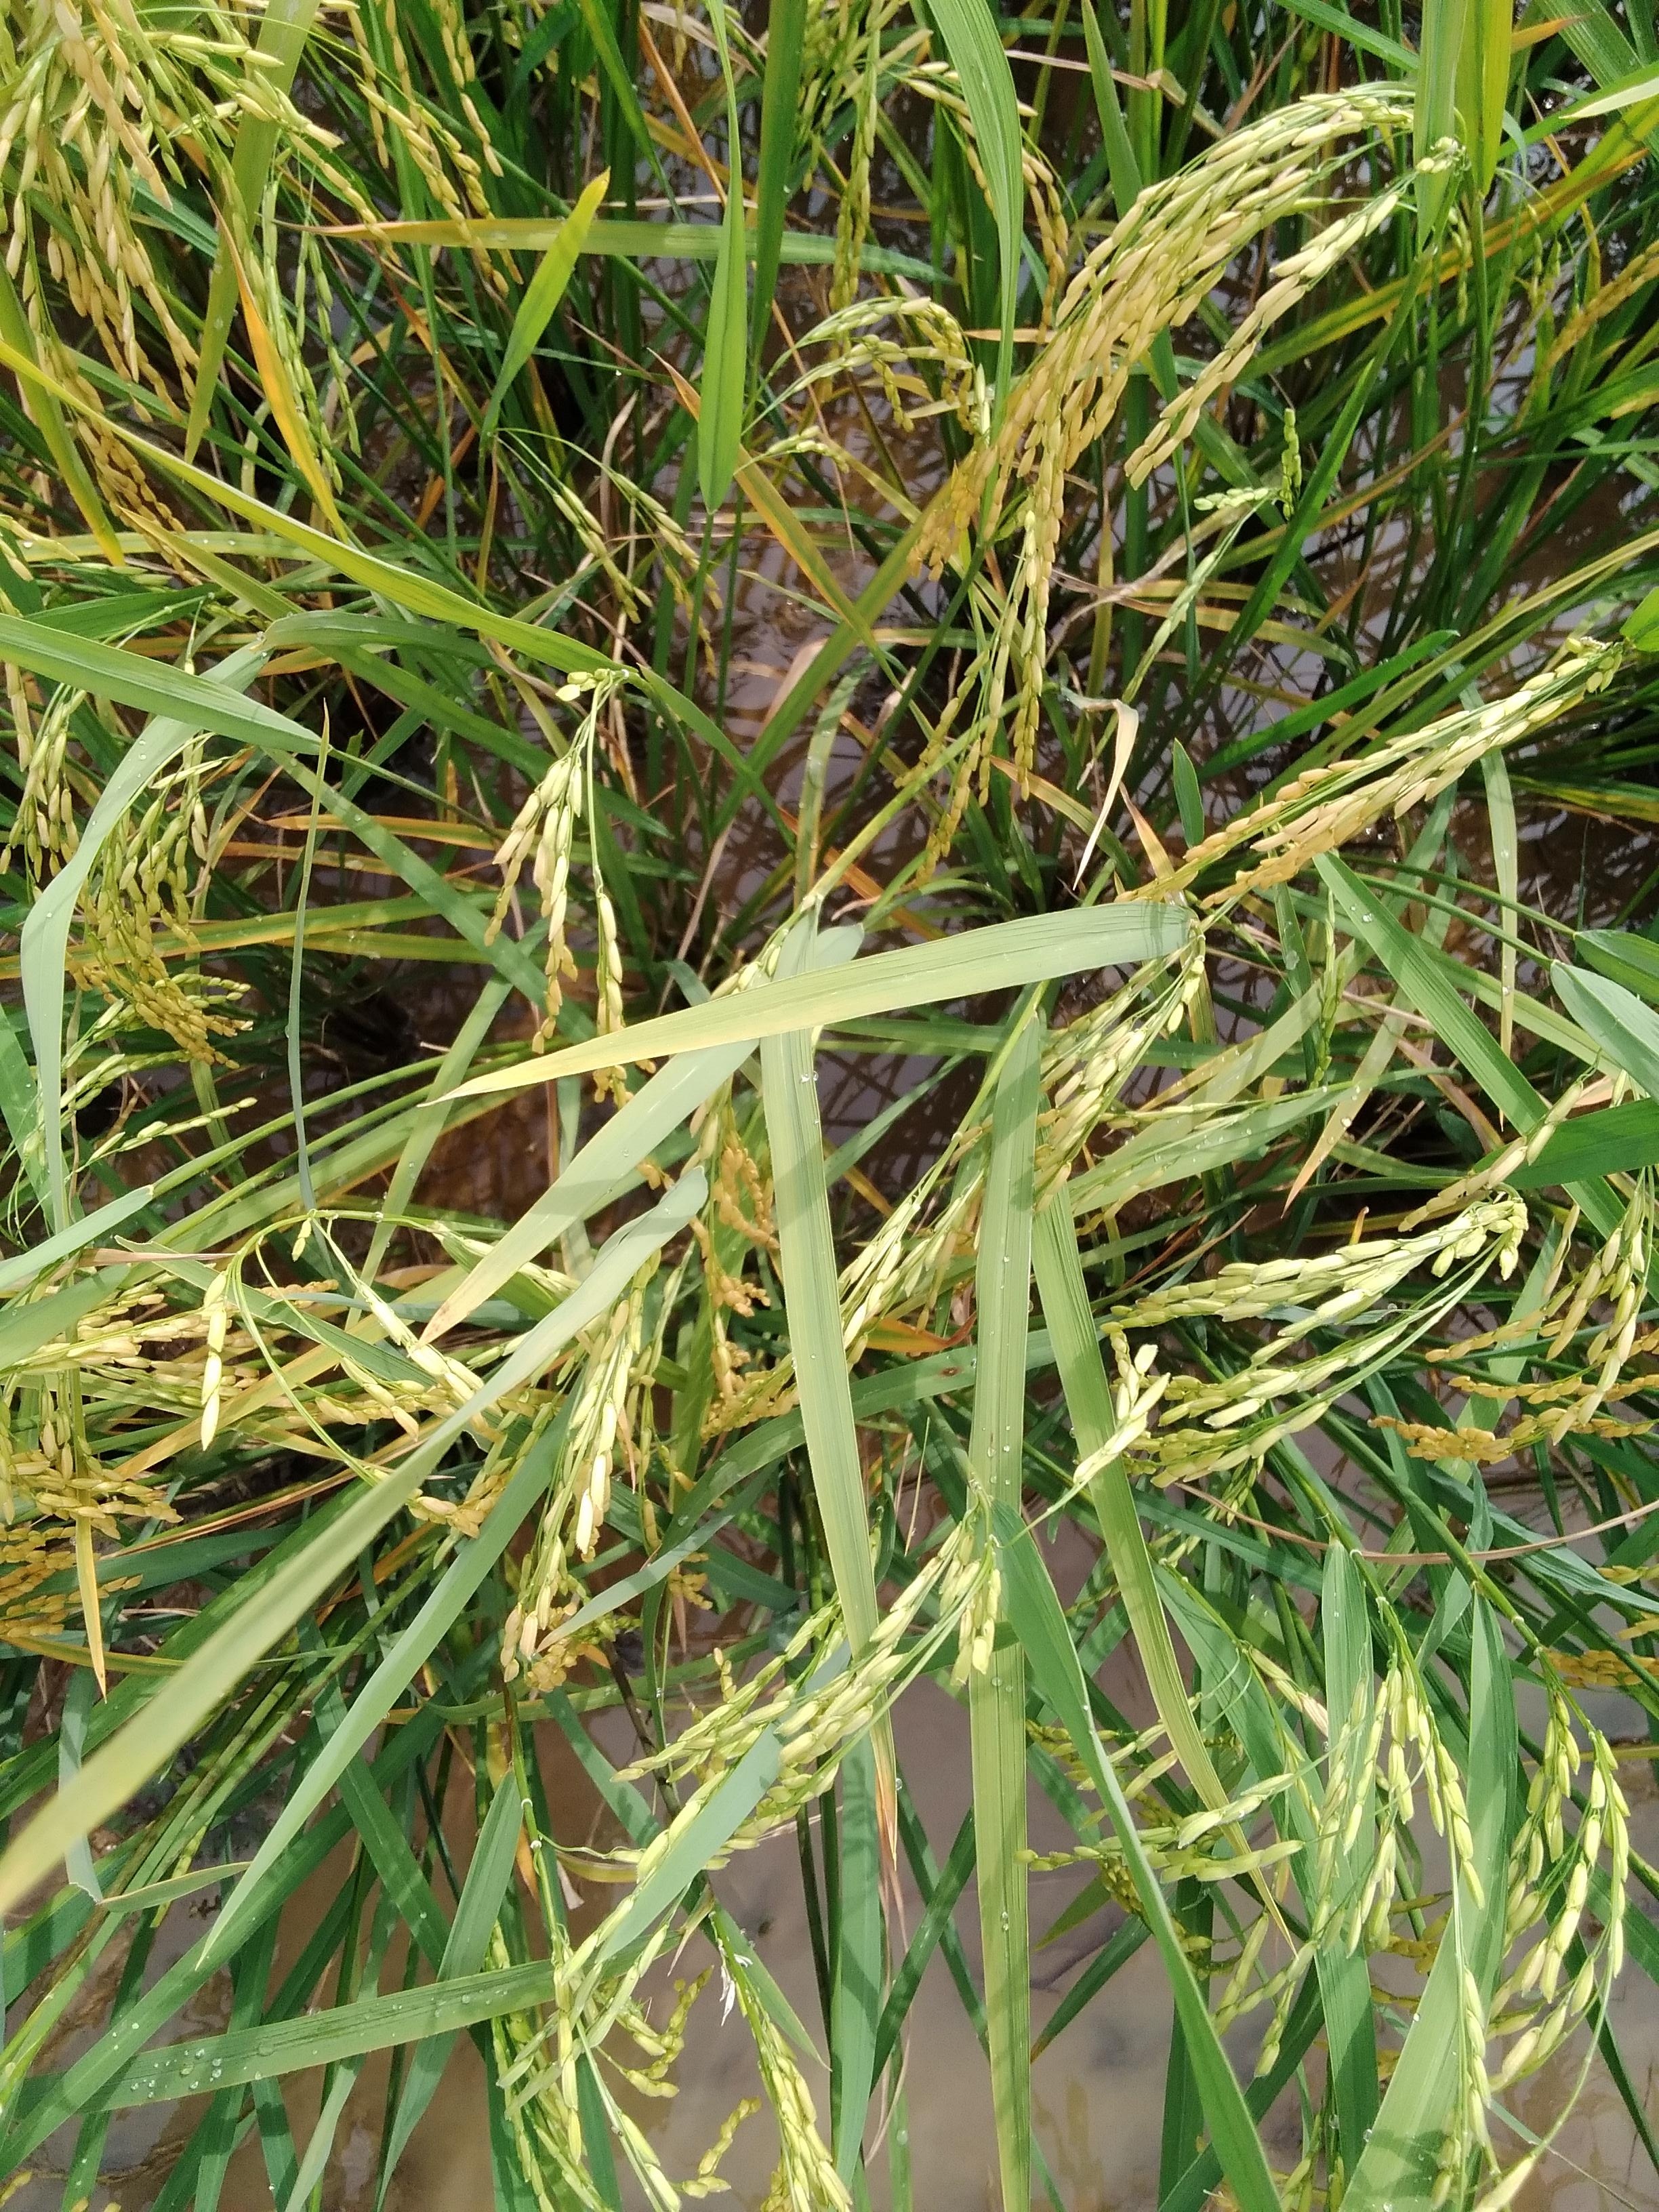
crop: rice
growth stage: ripening
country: Nigeria
